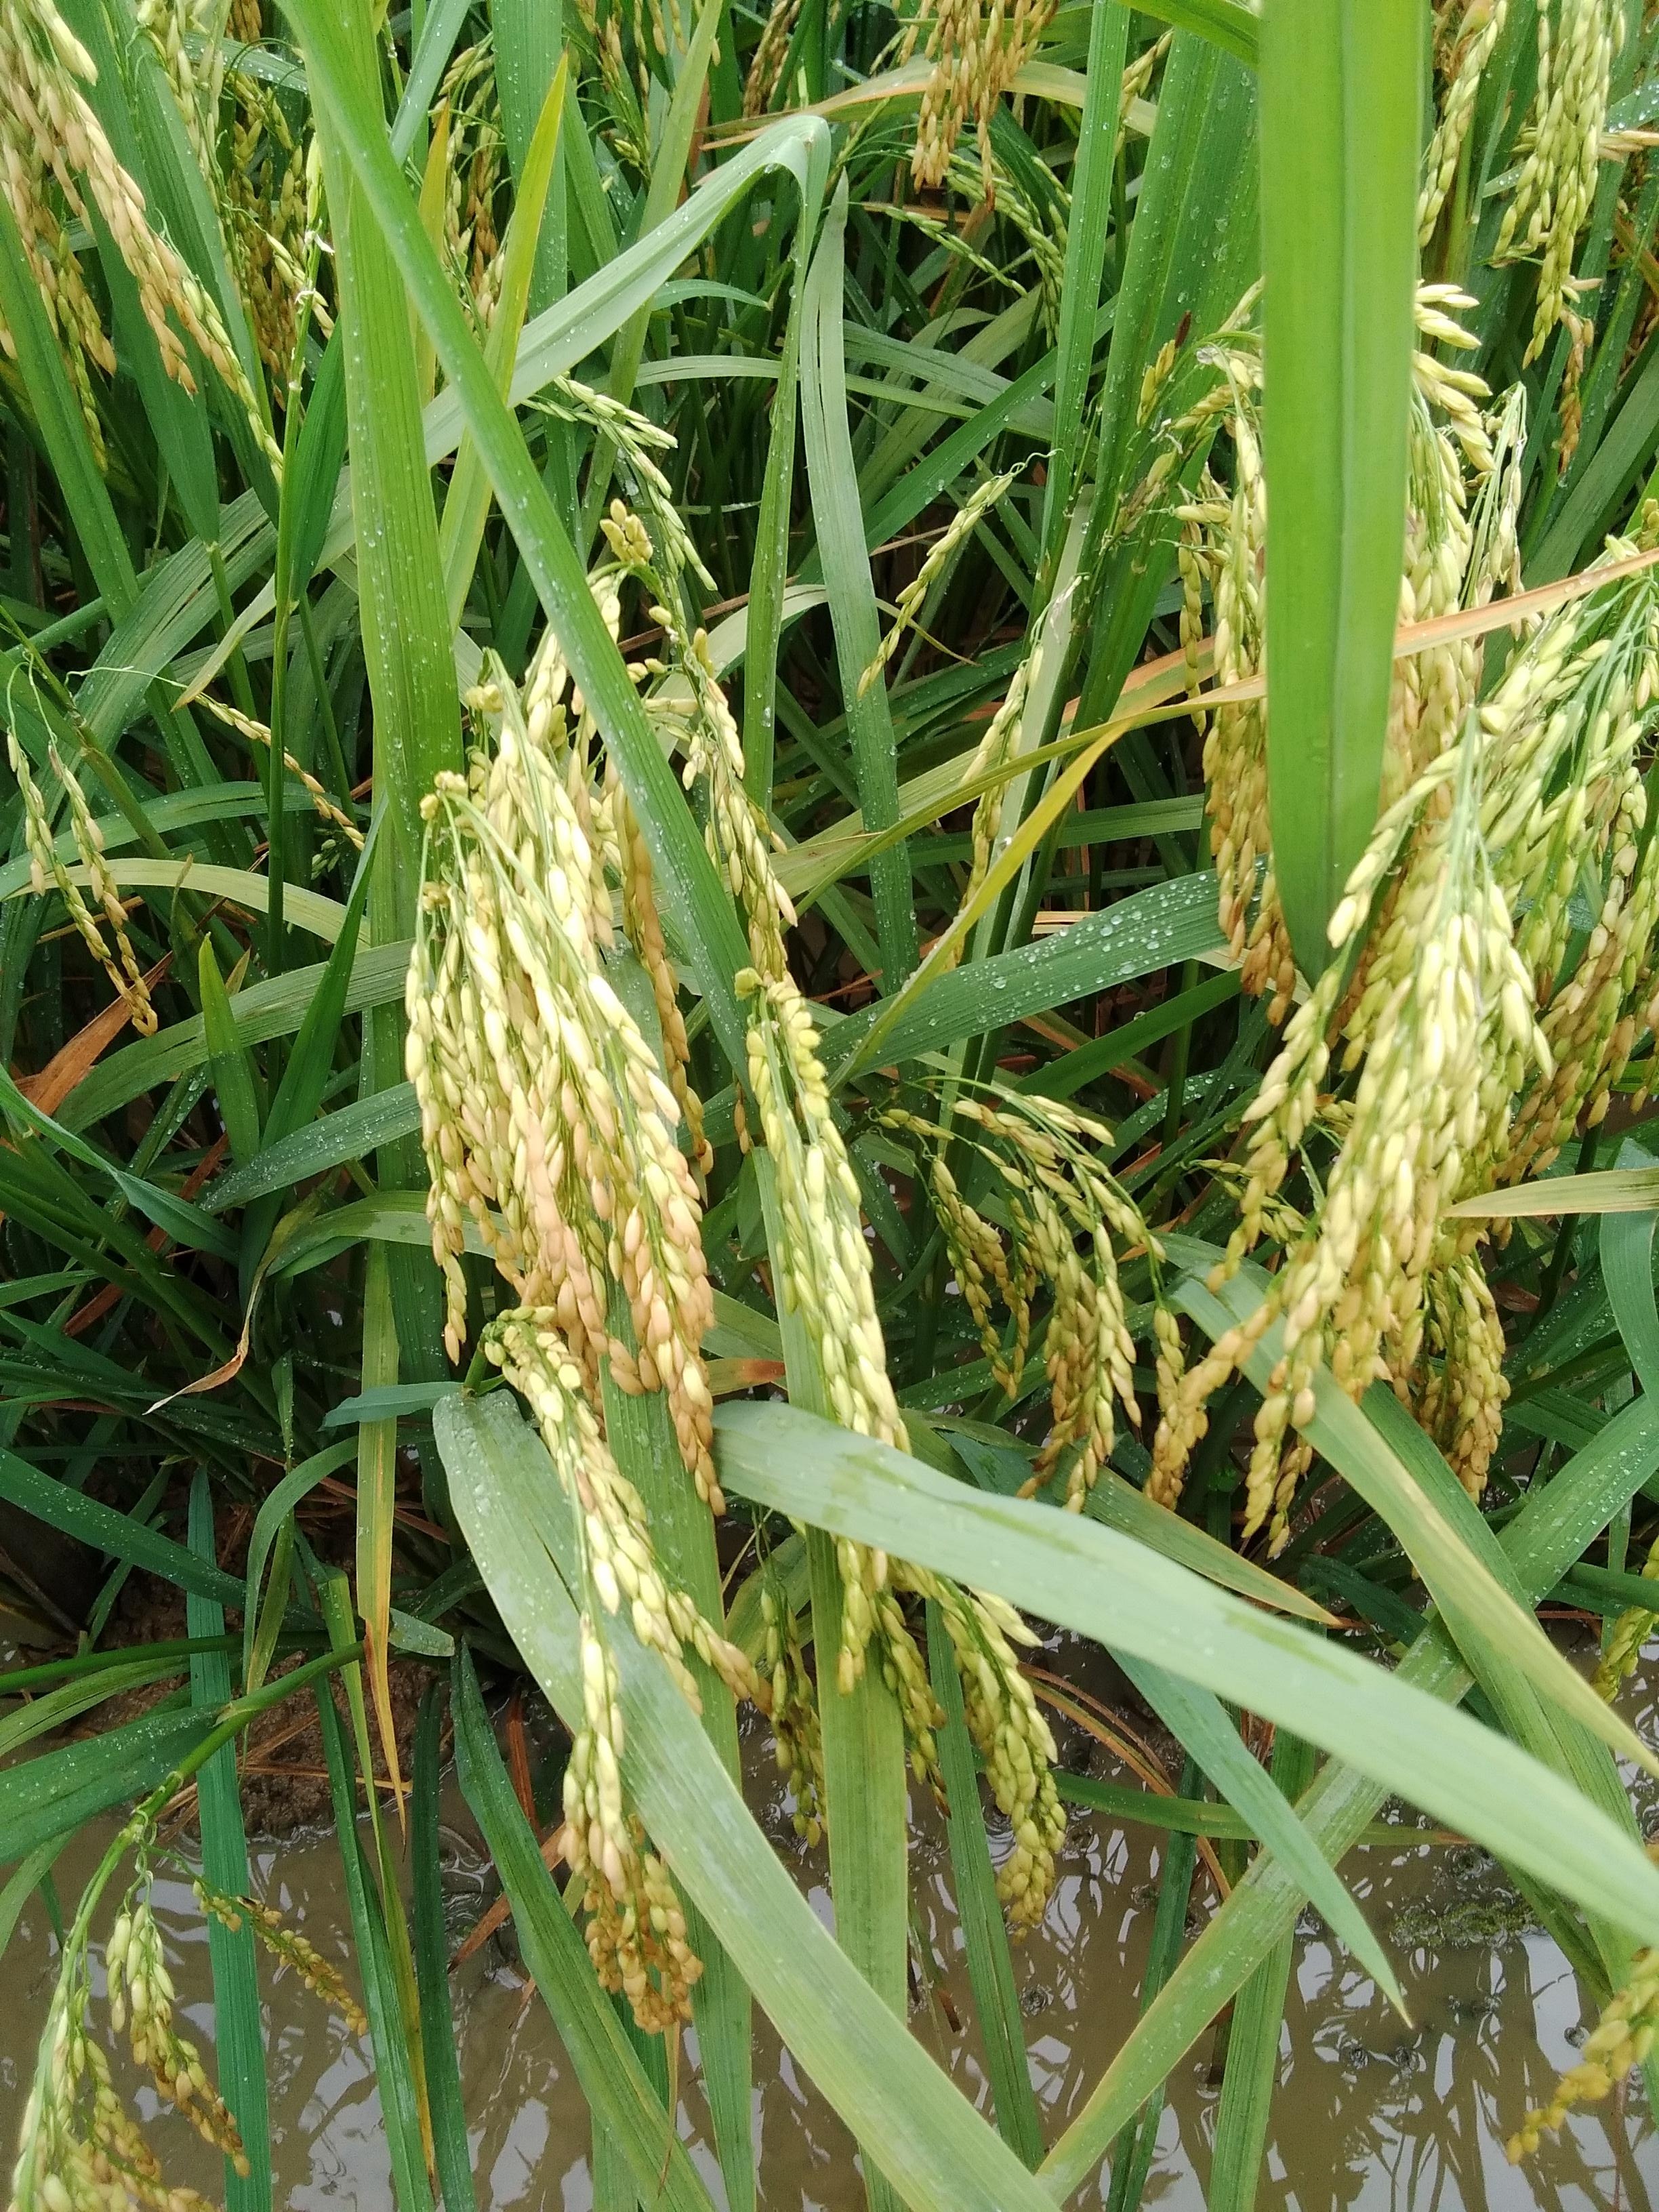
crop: rice
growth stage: ripening
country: Nigeria
